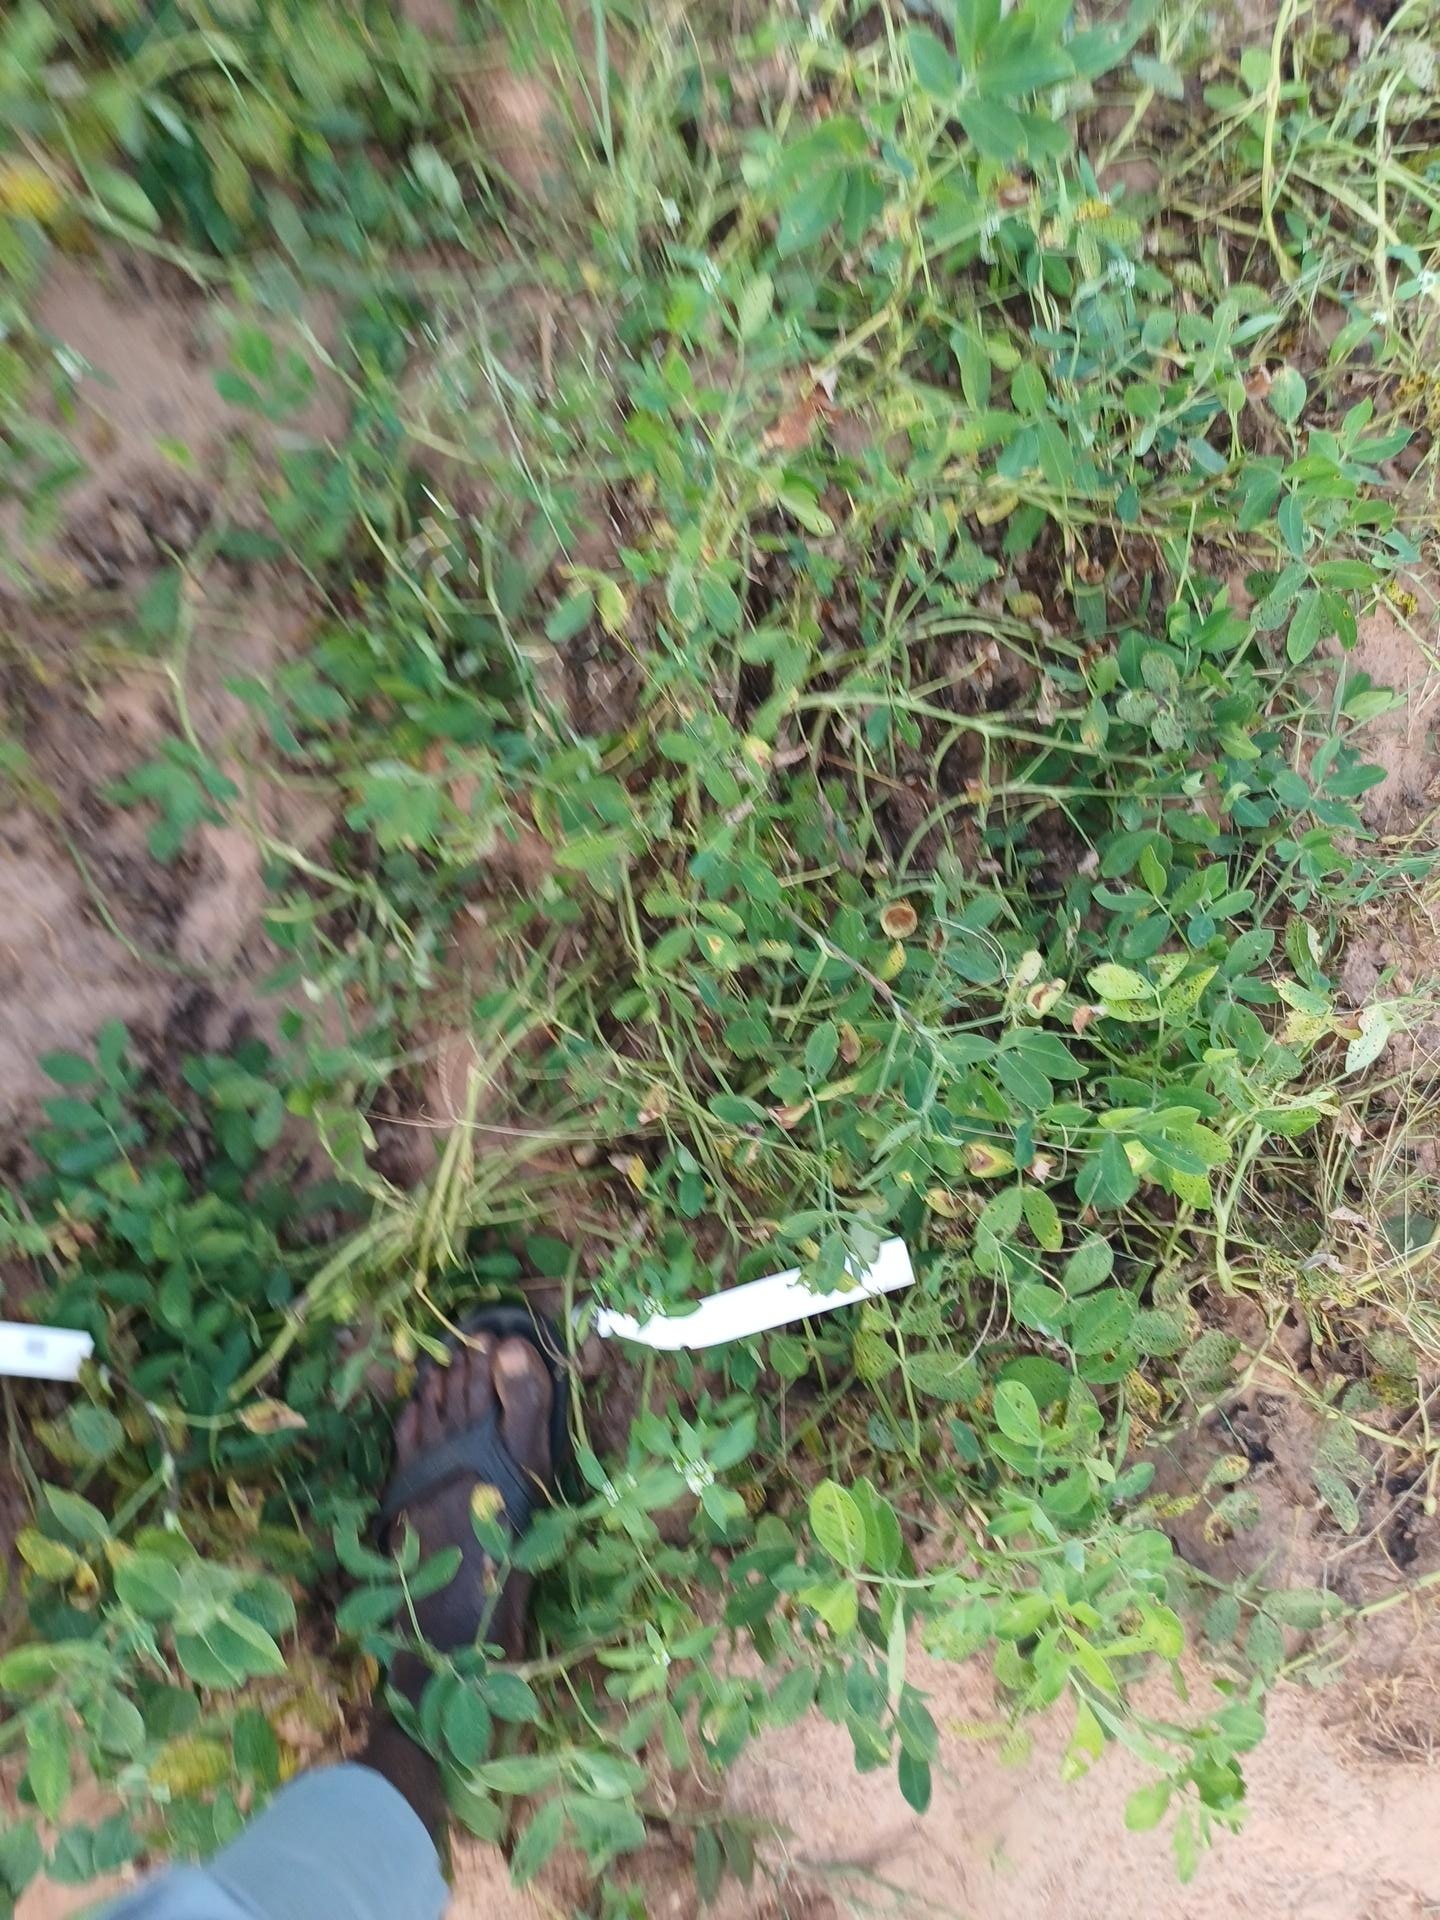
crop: groundnut
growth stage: flowering
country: Senegal
